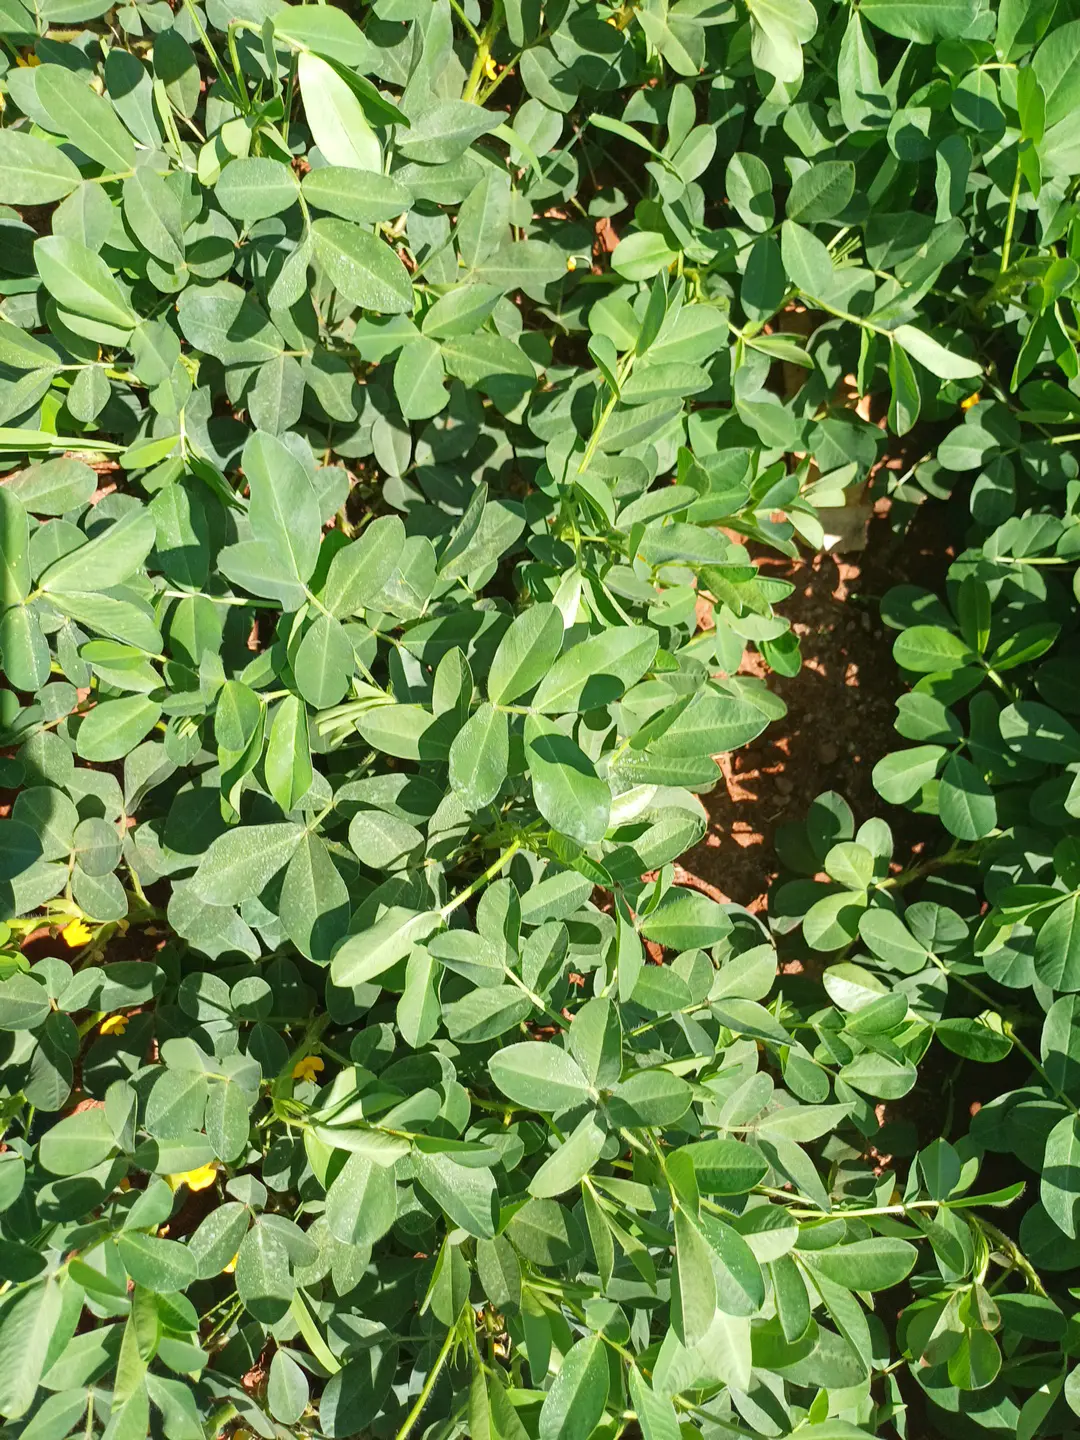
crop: groundnut
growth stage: flowering
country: Kenya
